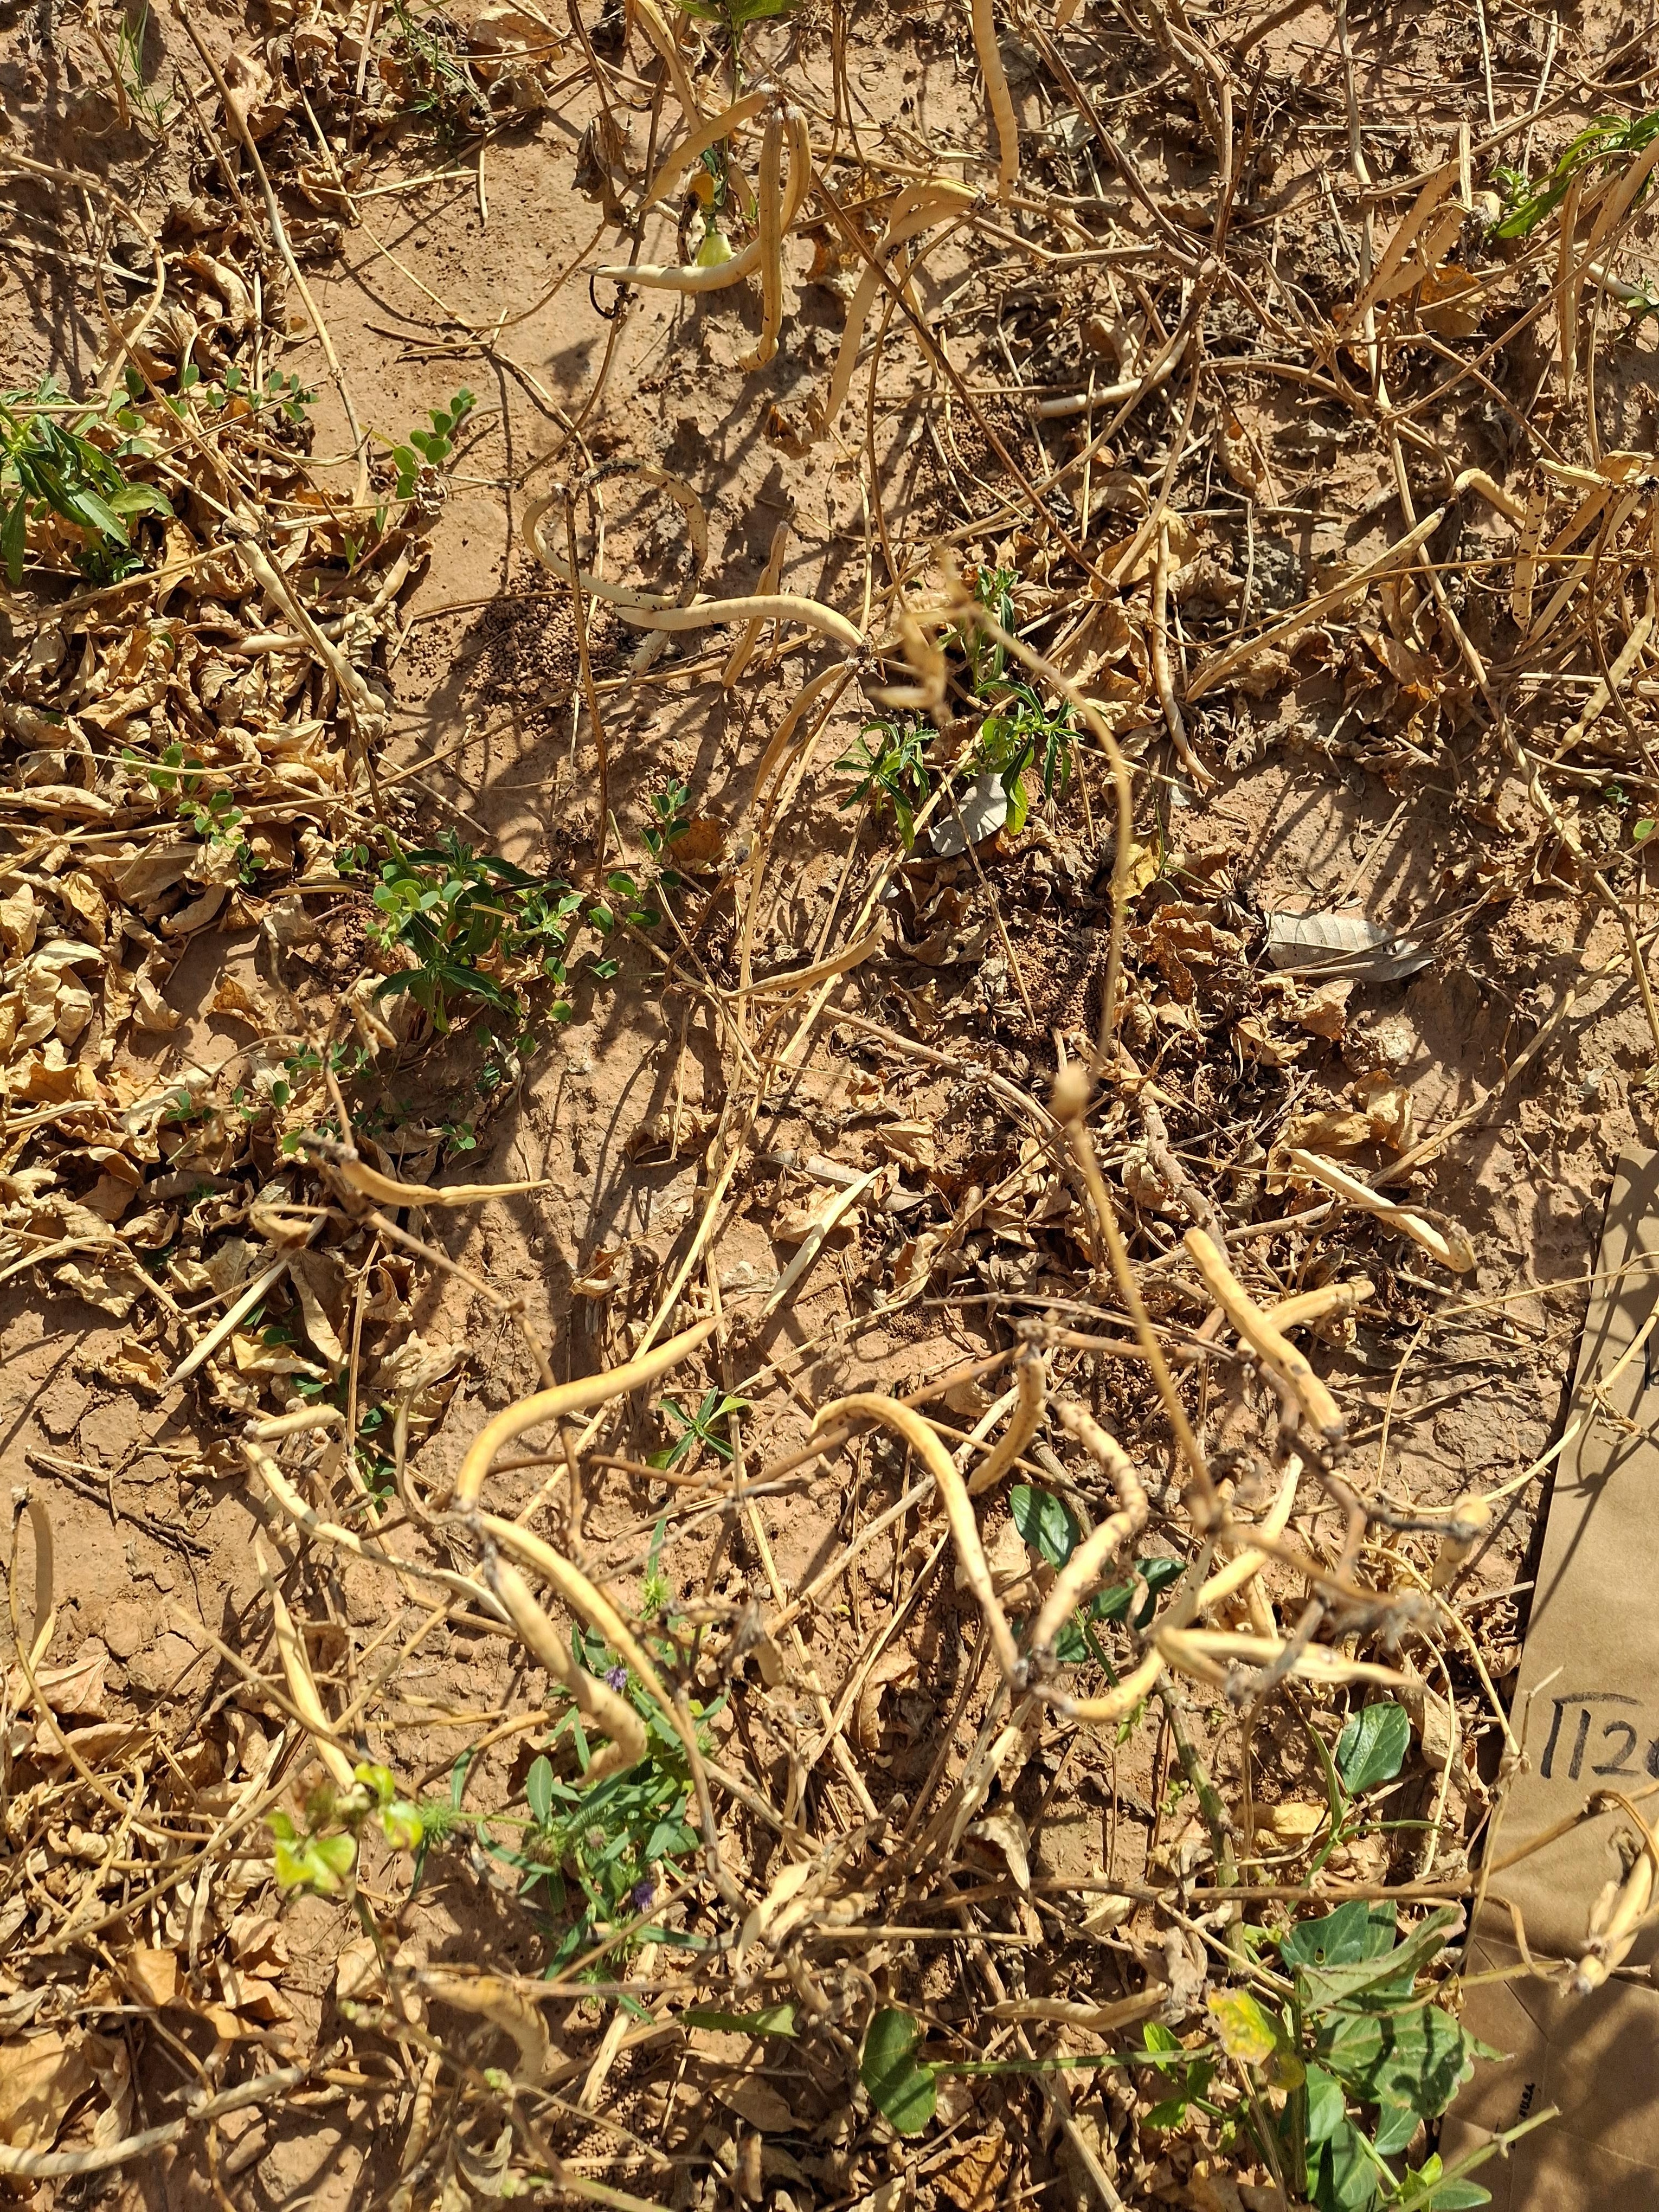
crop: cowpea
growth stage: maturity
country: Nigeria
